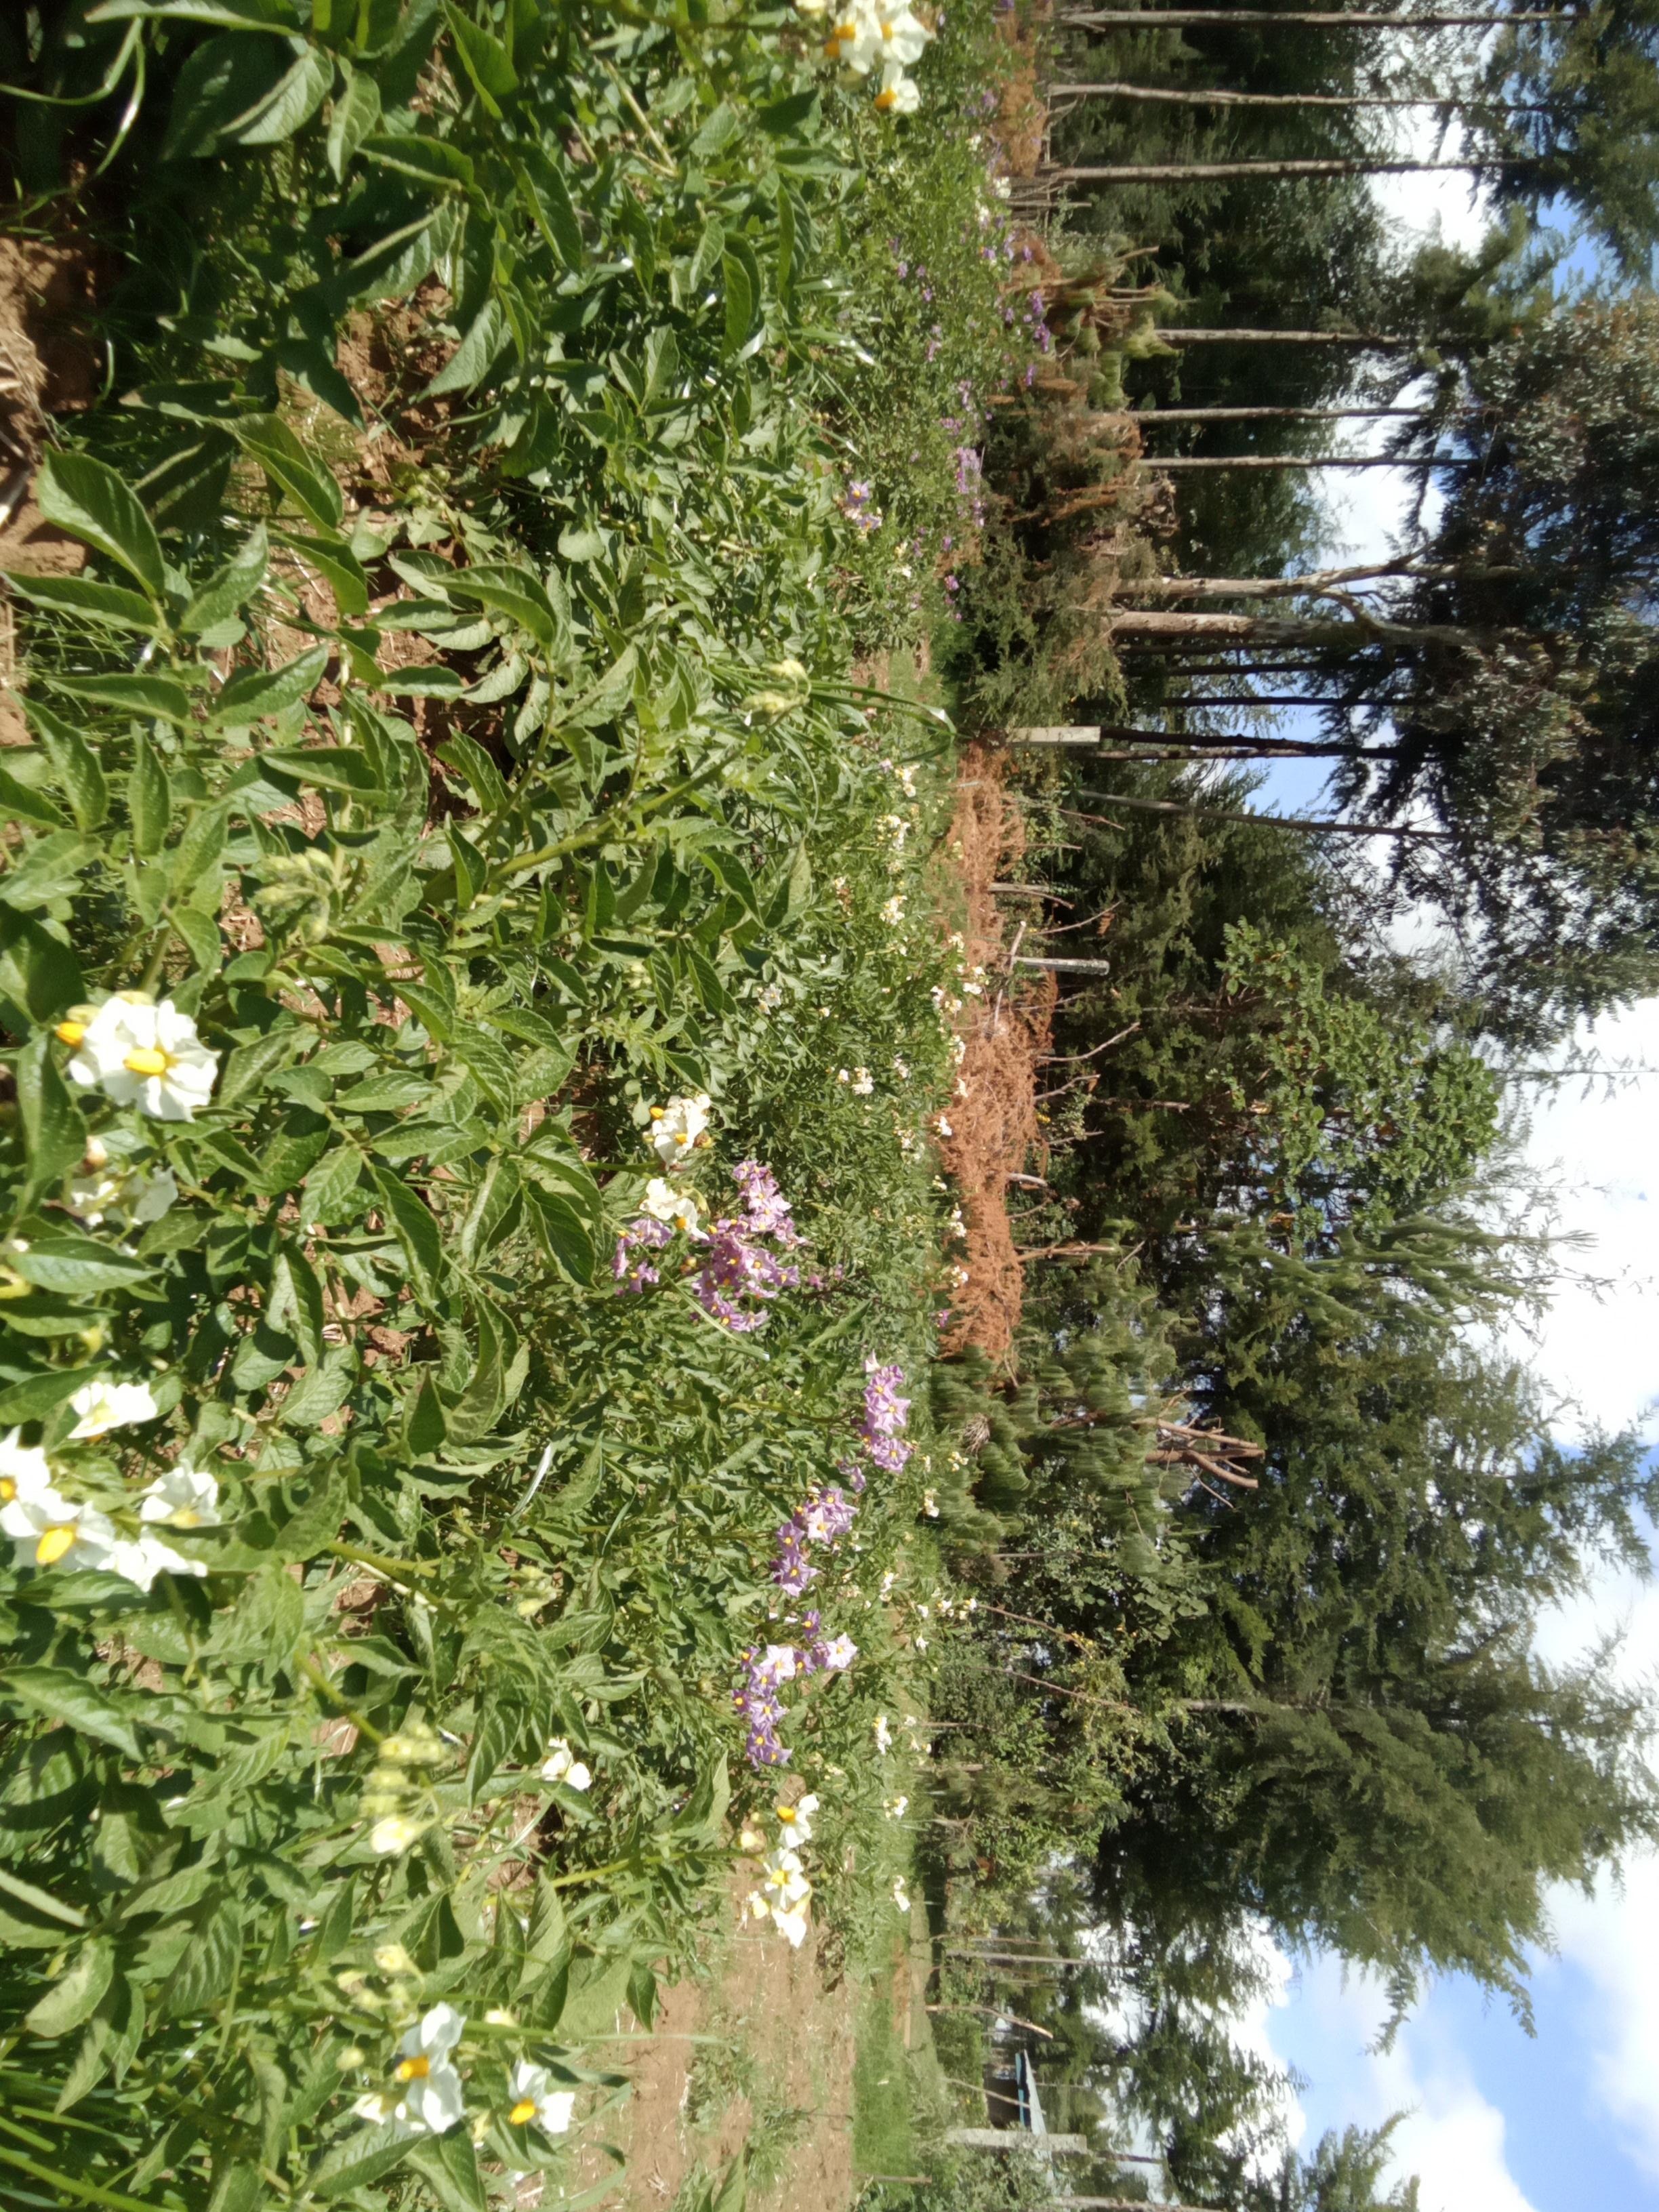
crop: potato
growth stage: flowering
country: Kenya
